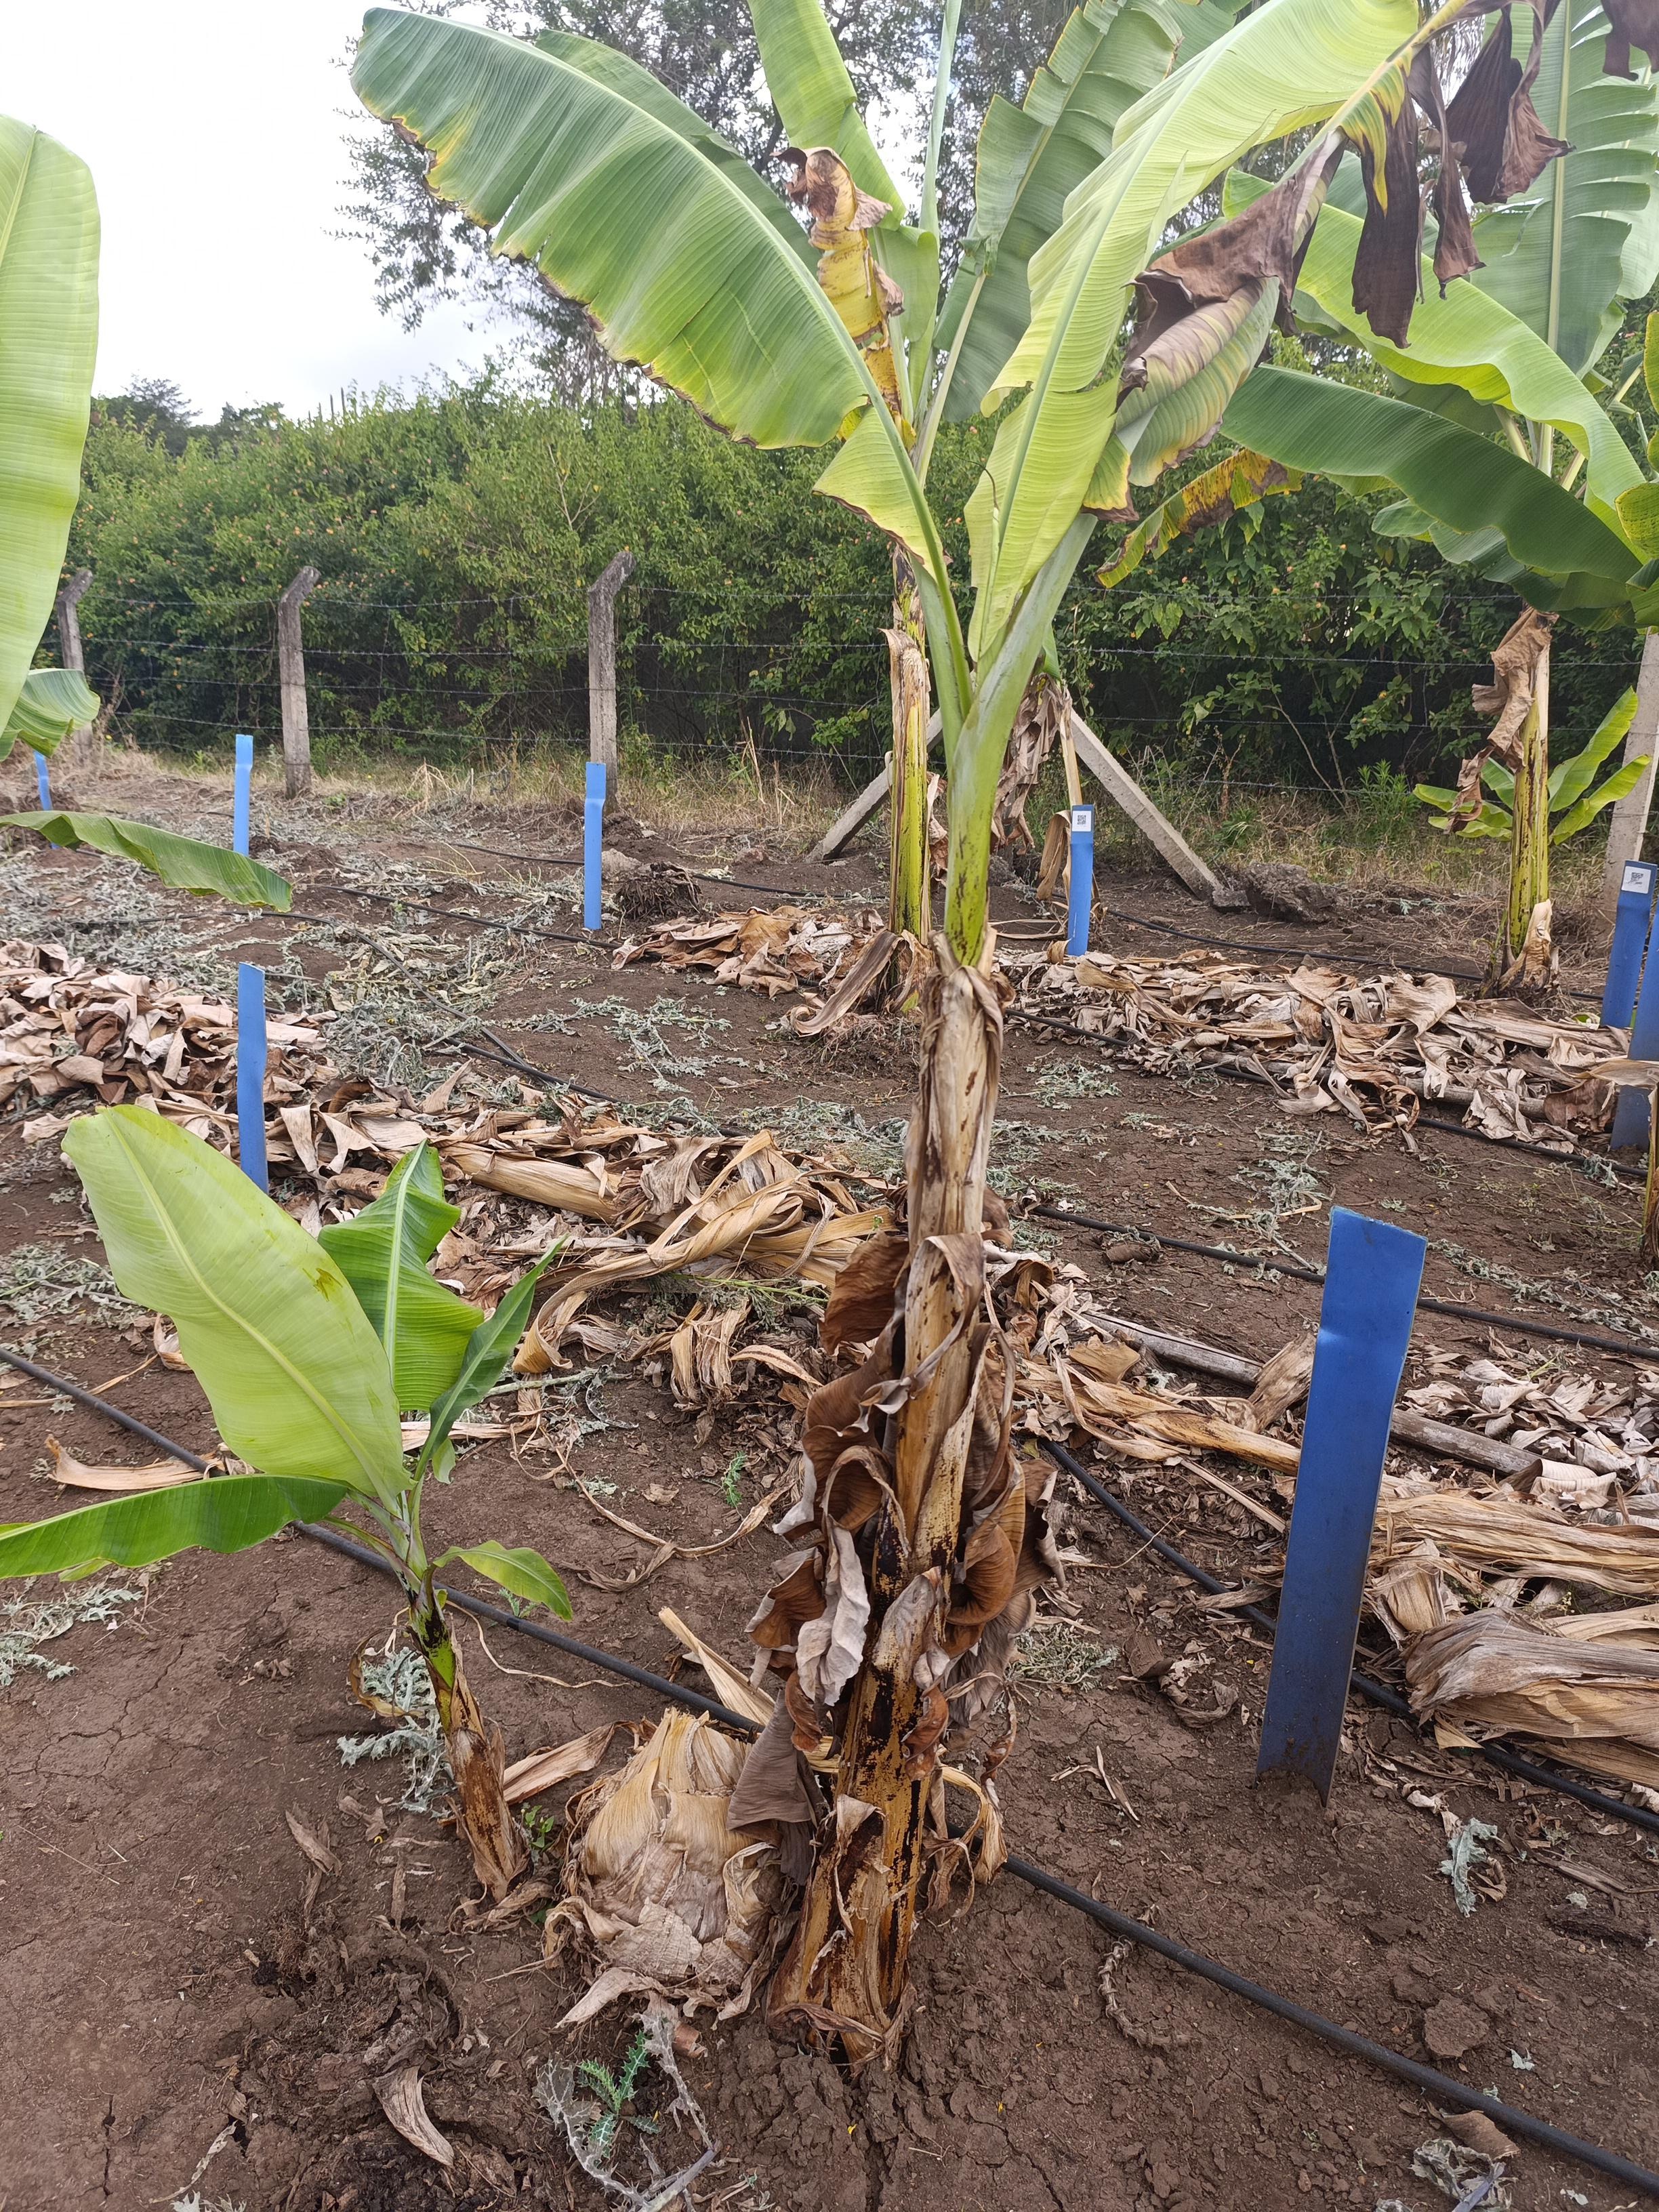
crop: banana
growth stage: vegetative
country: Tanzania
